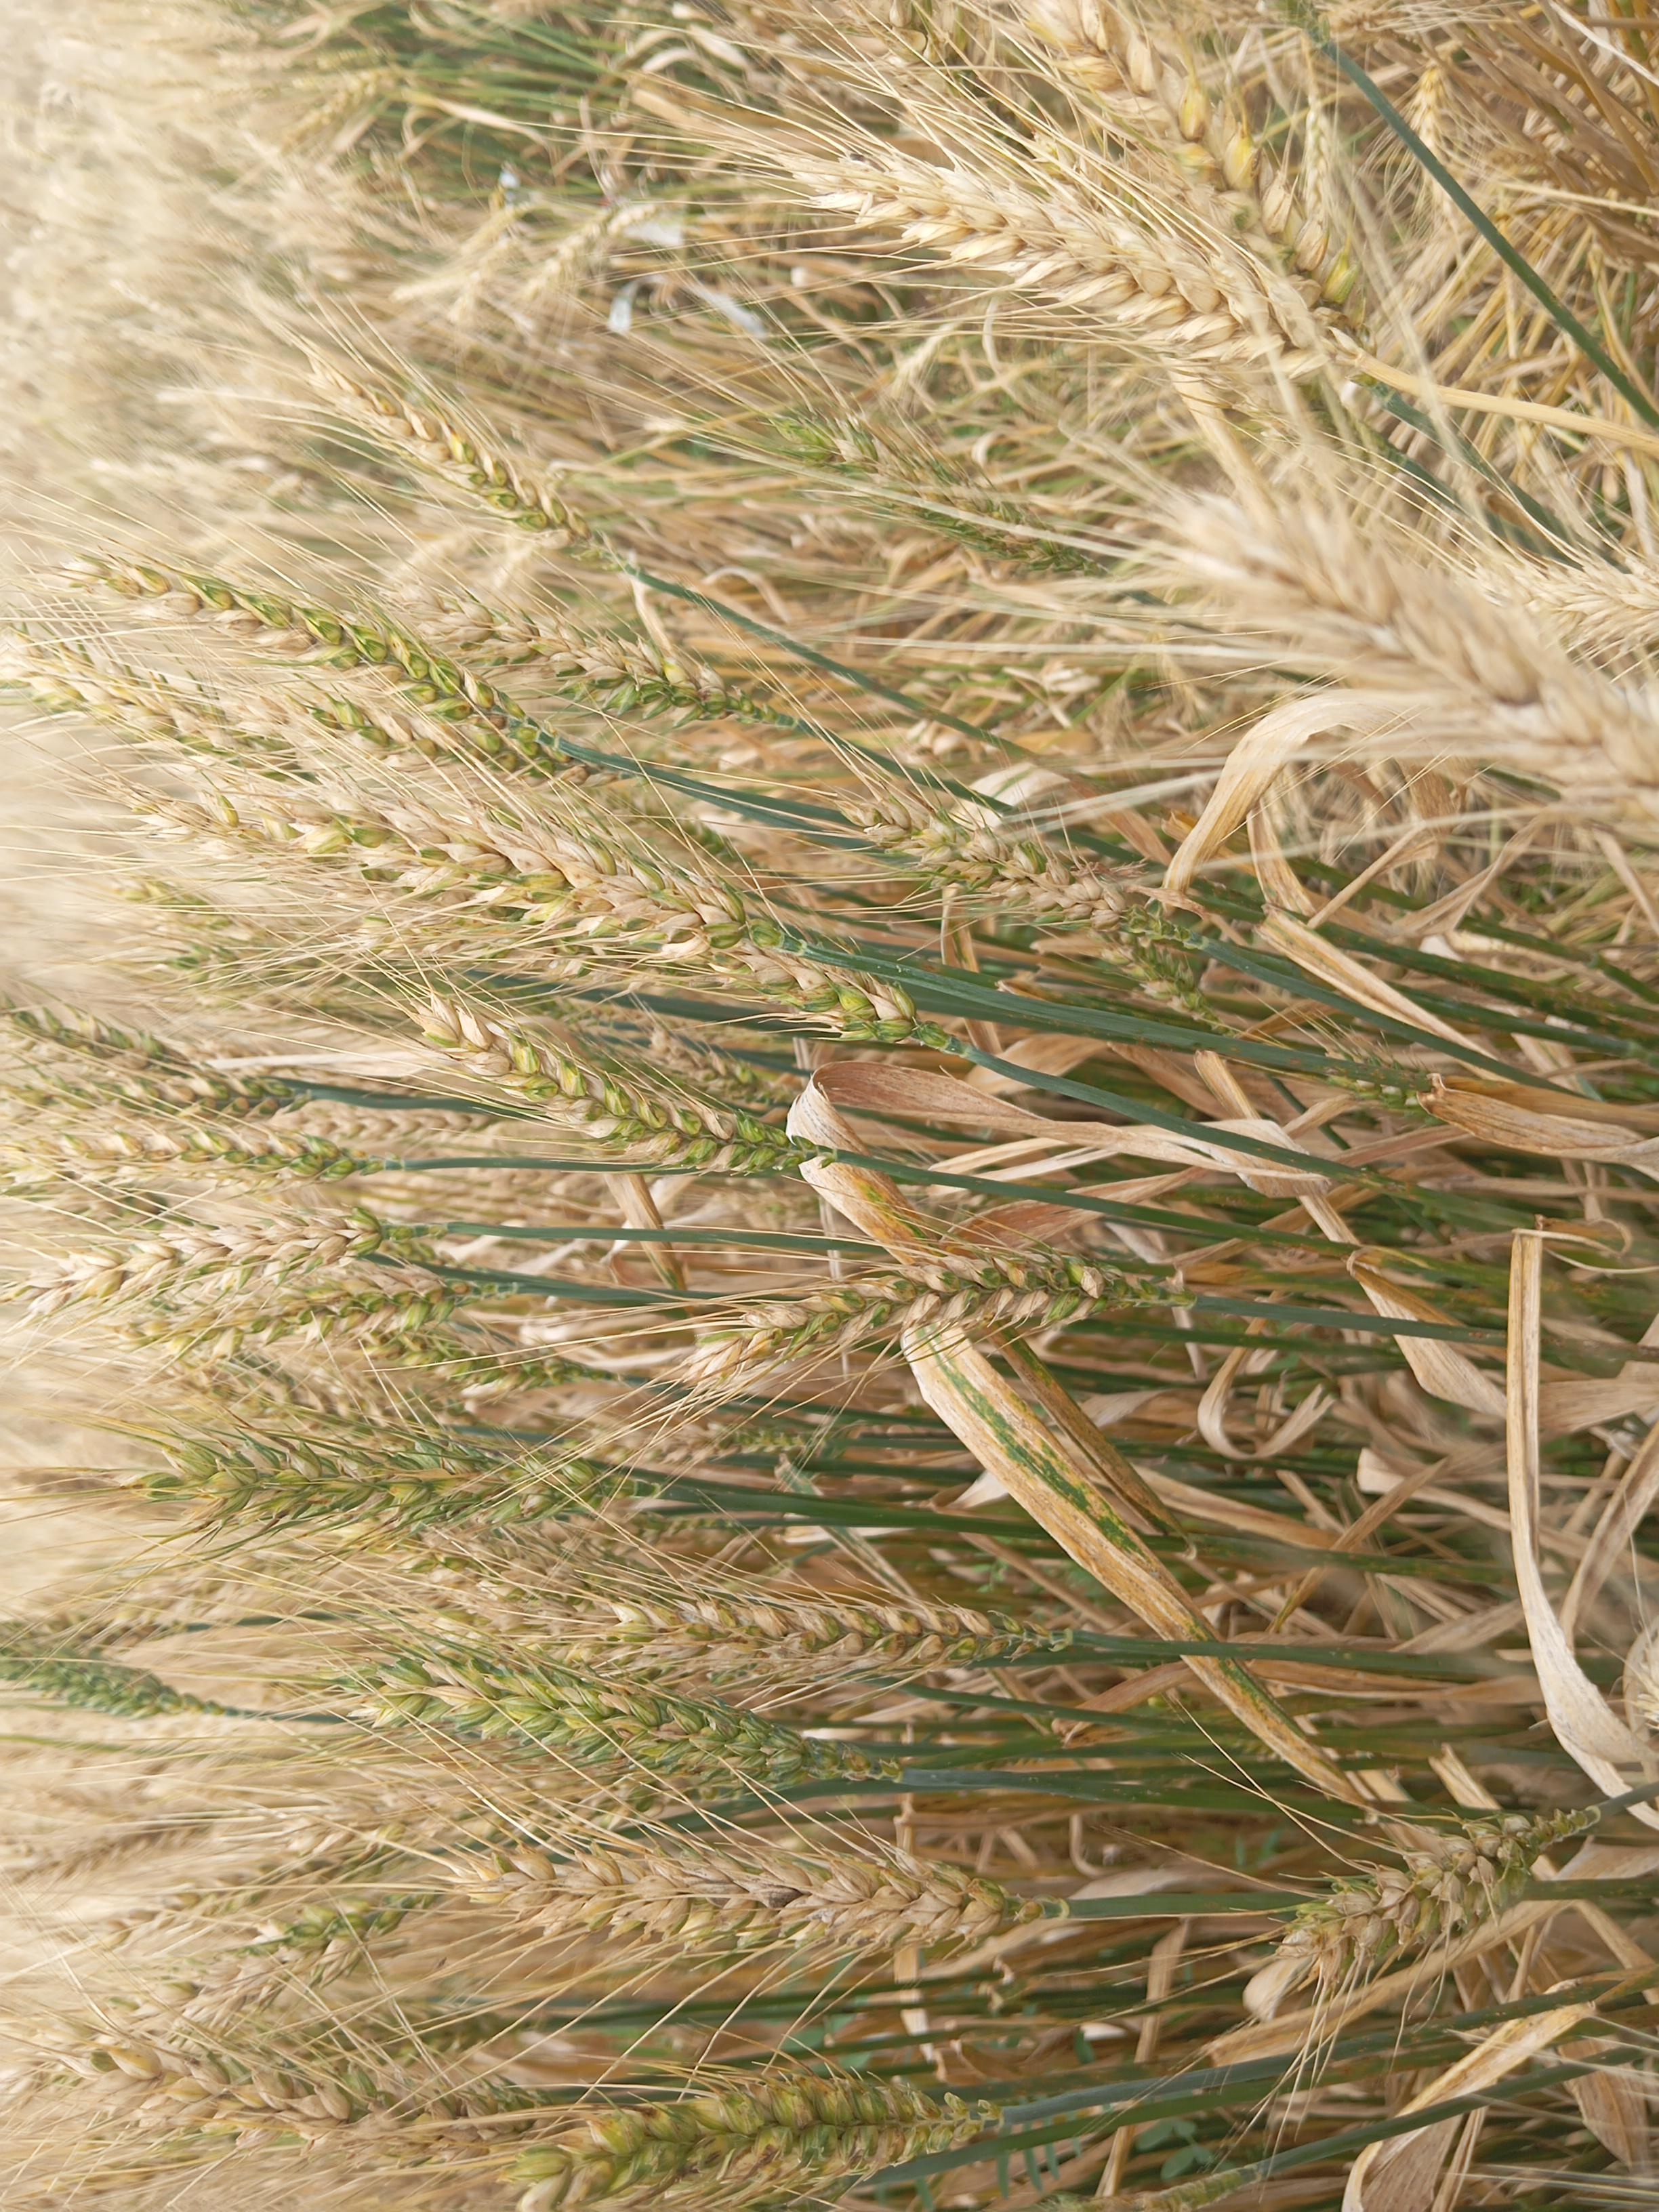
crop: wheat
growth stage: maturity
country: Kenya
